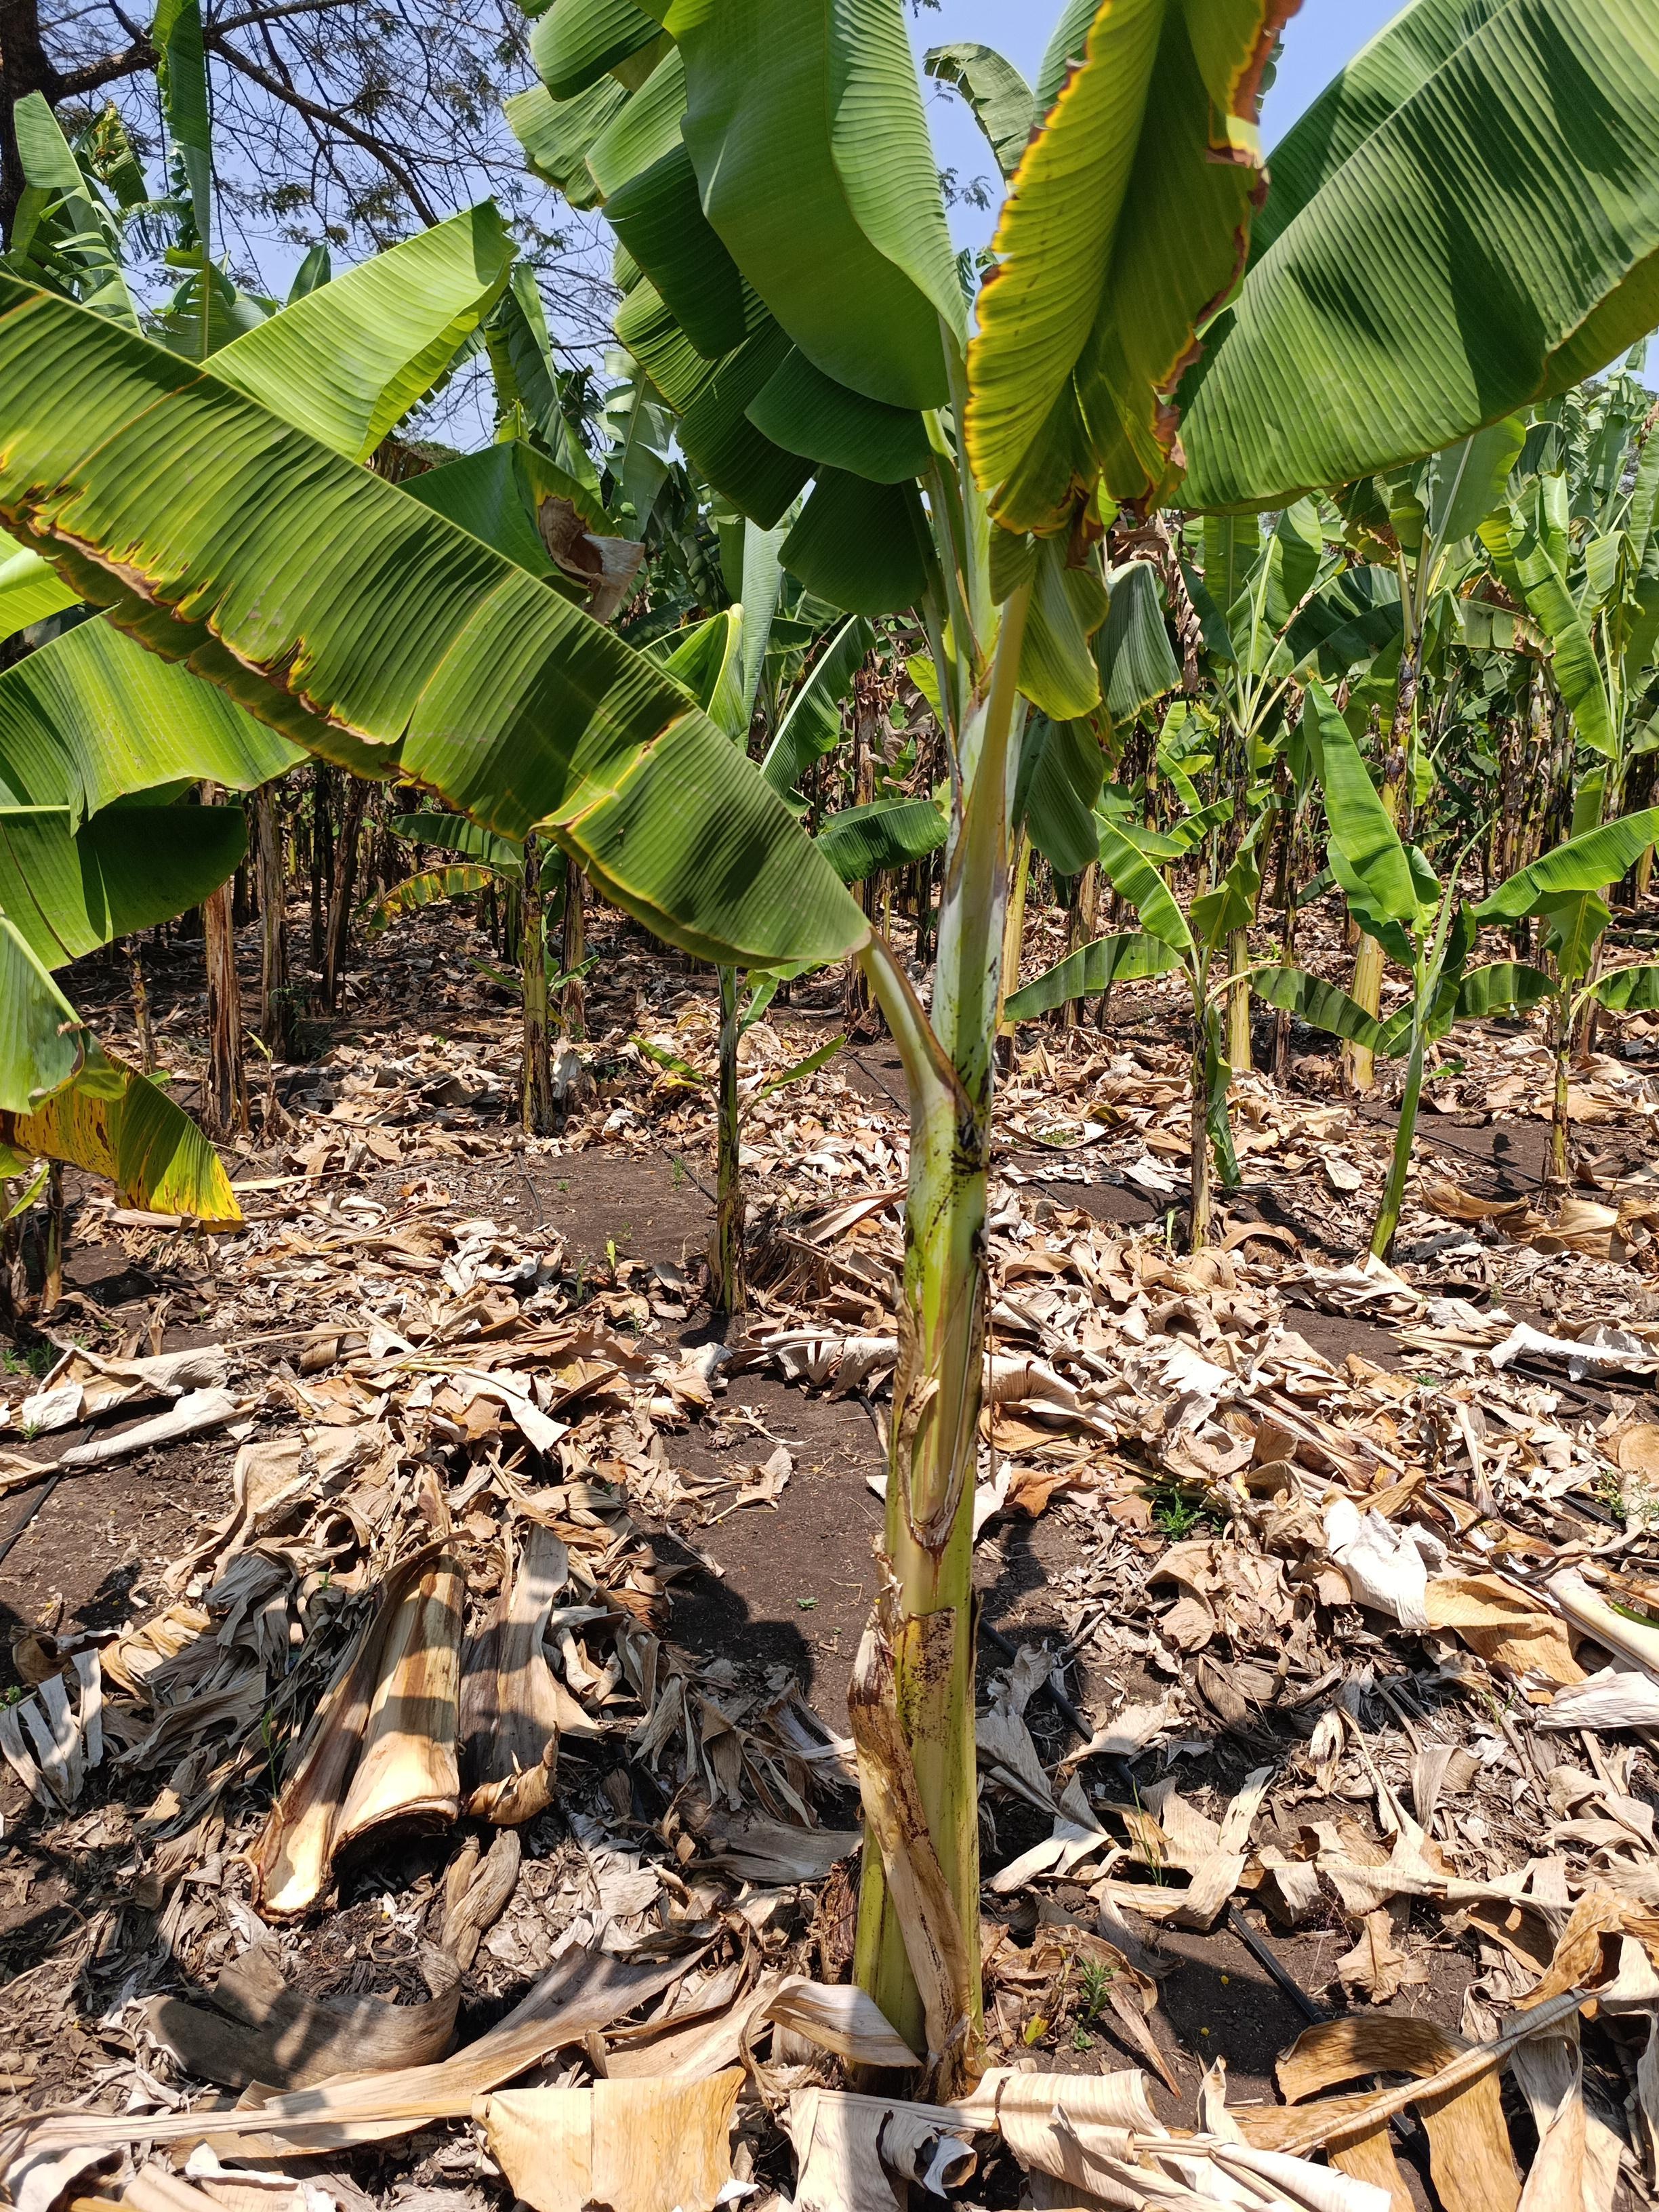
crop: banana
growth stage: vegetative
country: Tanzania
